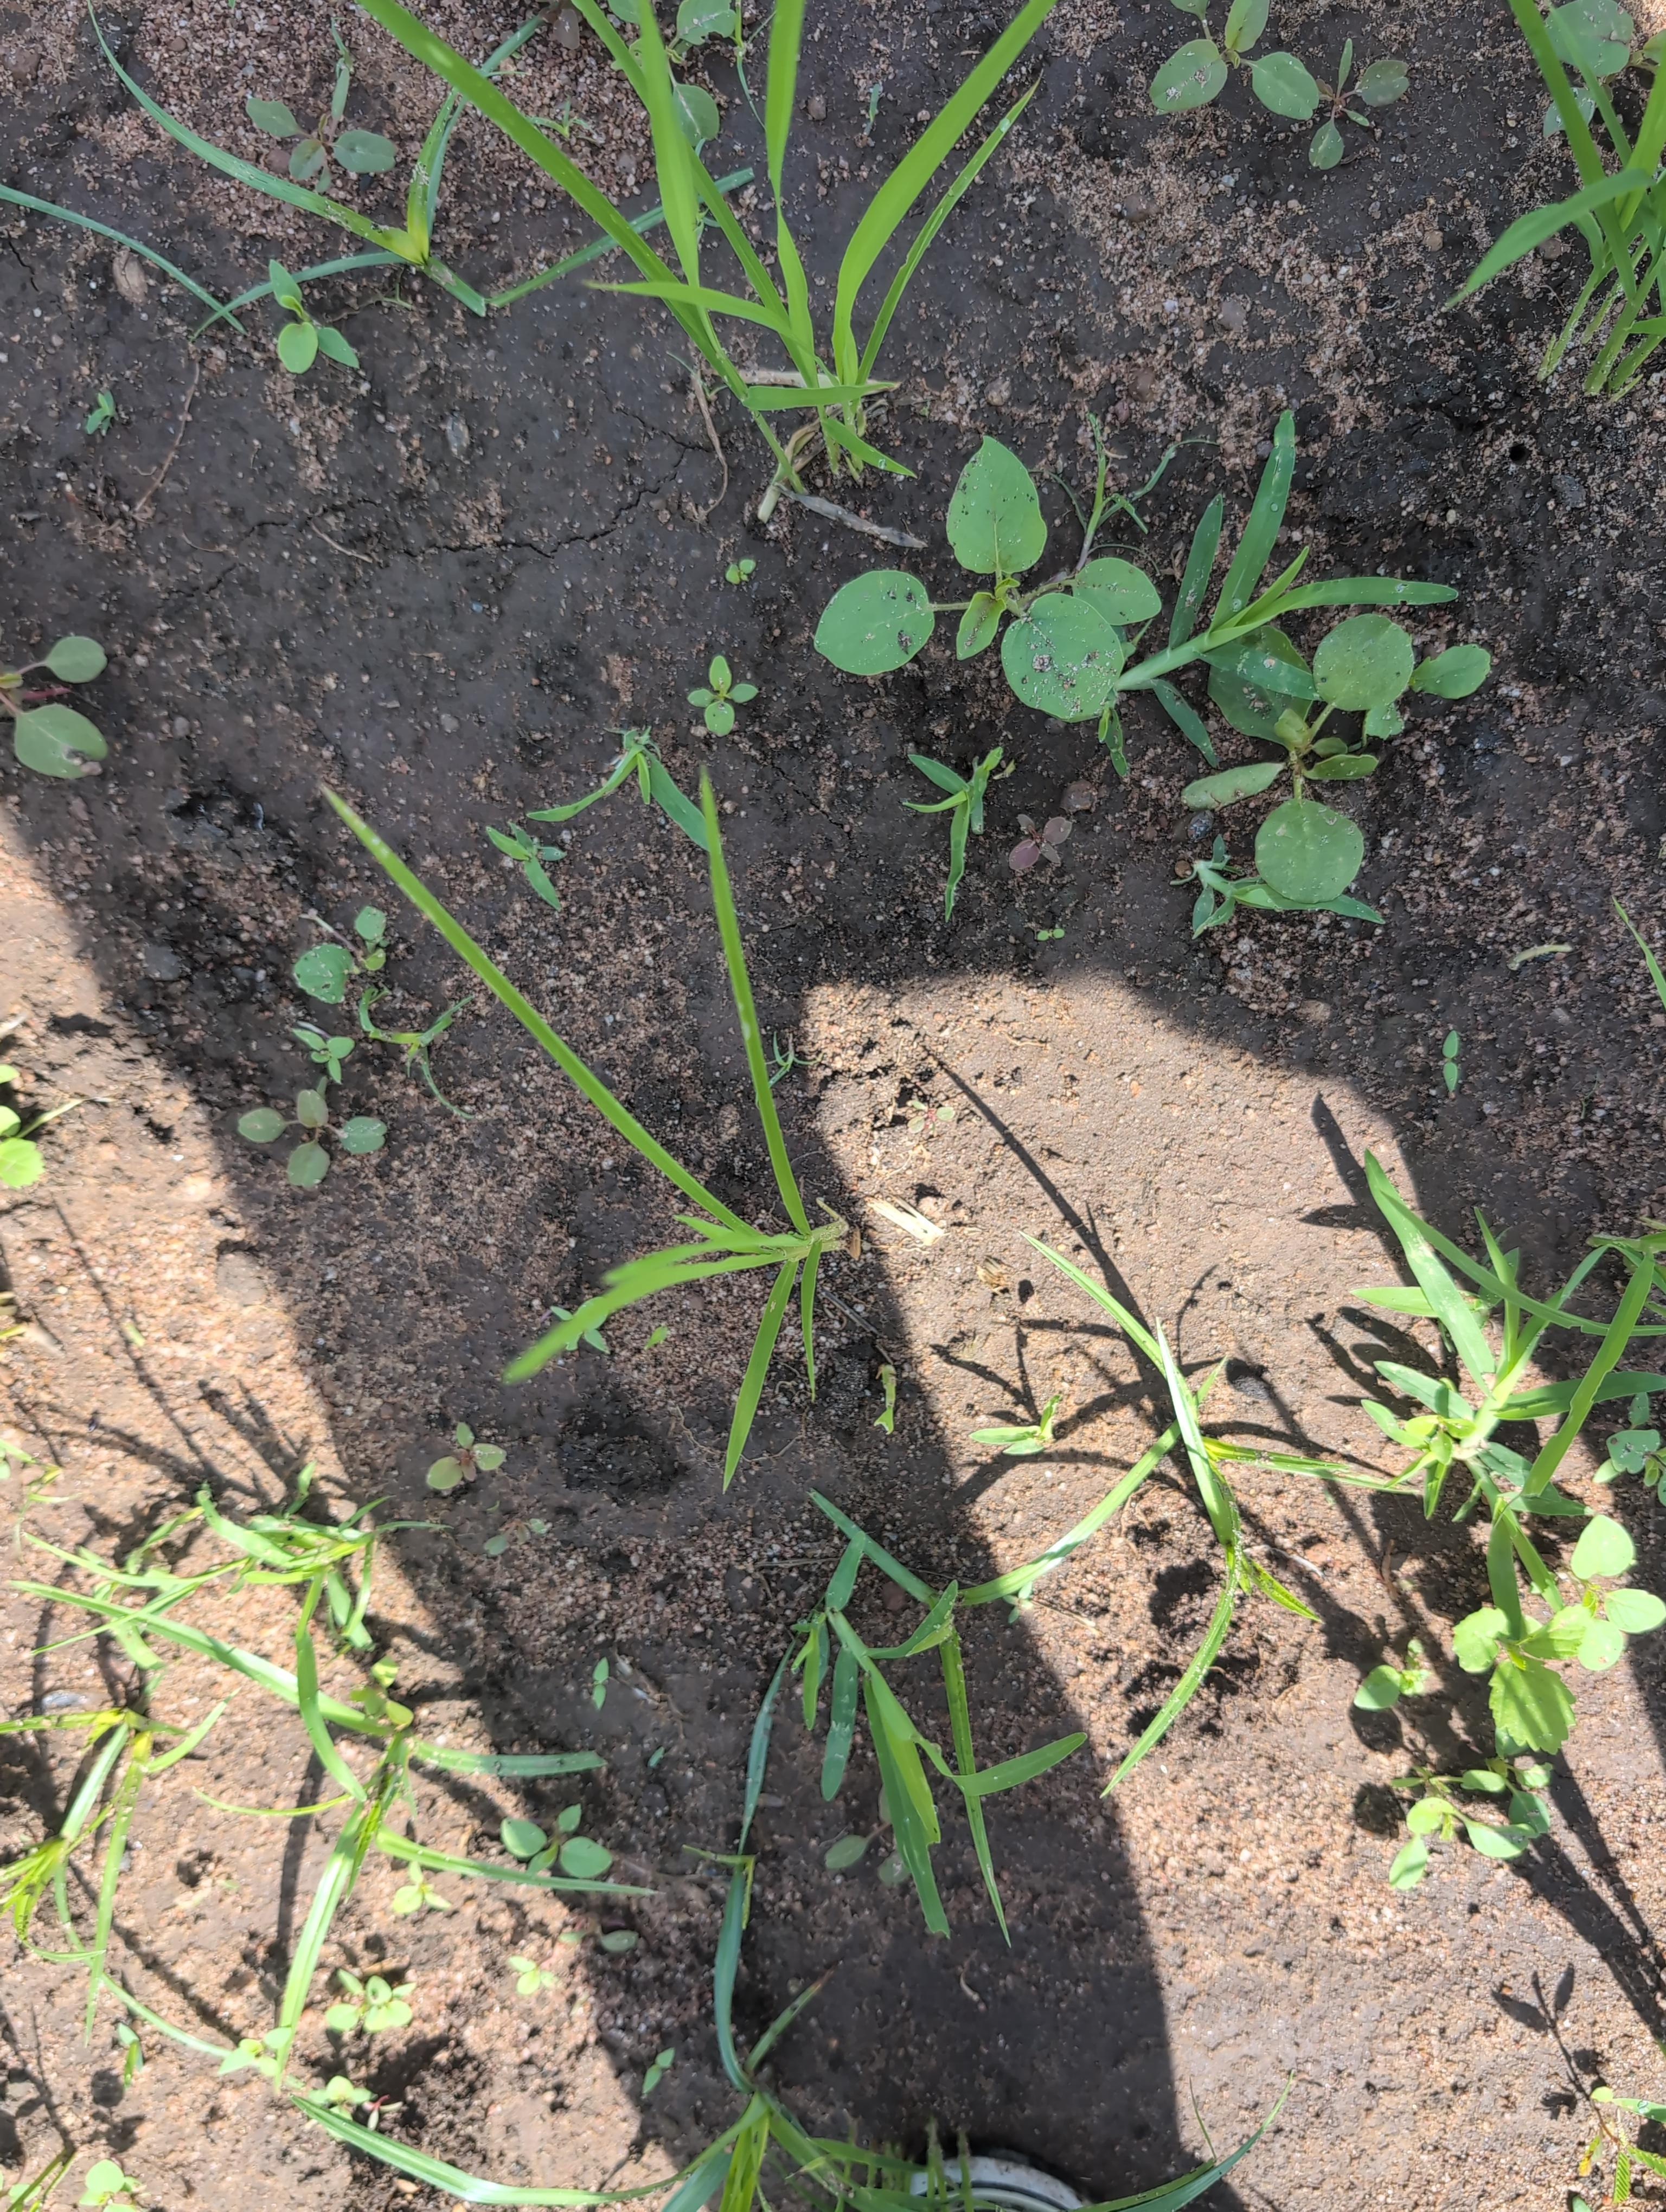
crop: rice
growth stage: establishment seedling
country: Côte d'Ivoire
